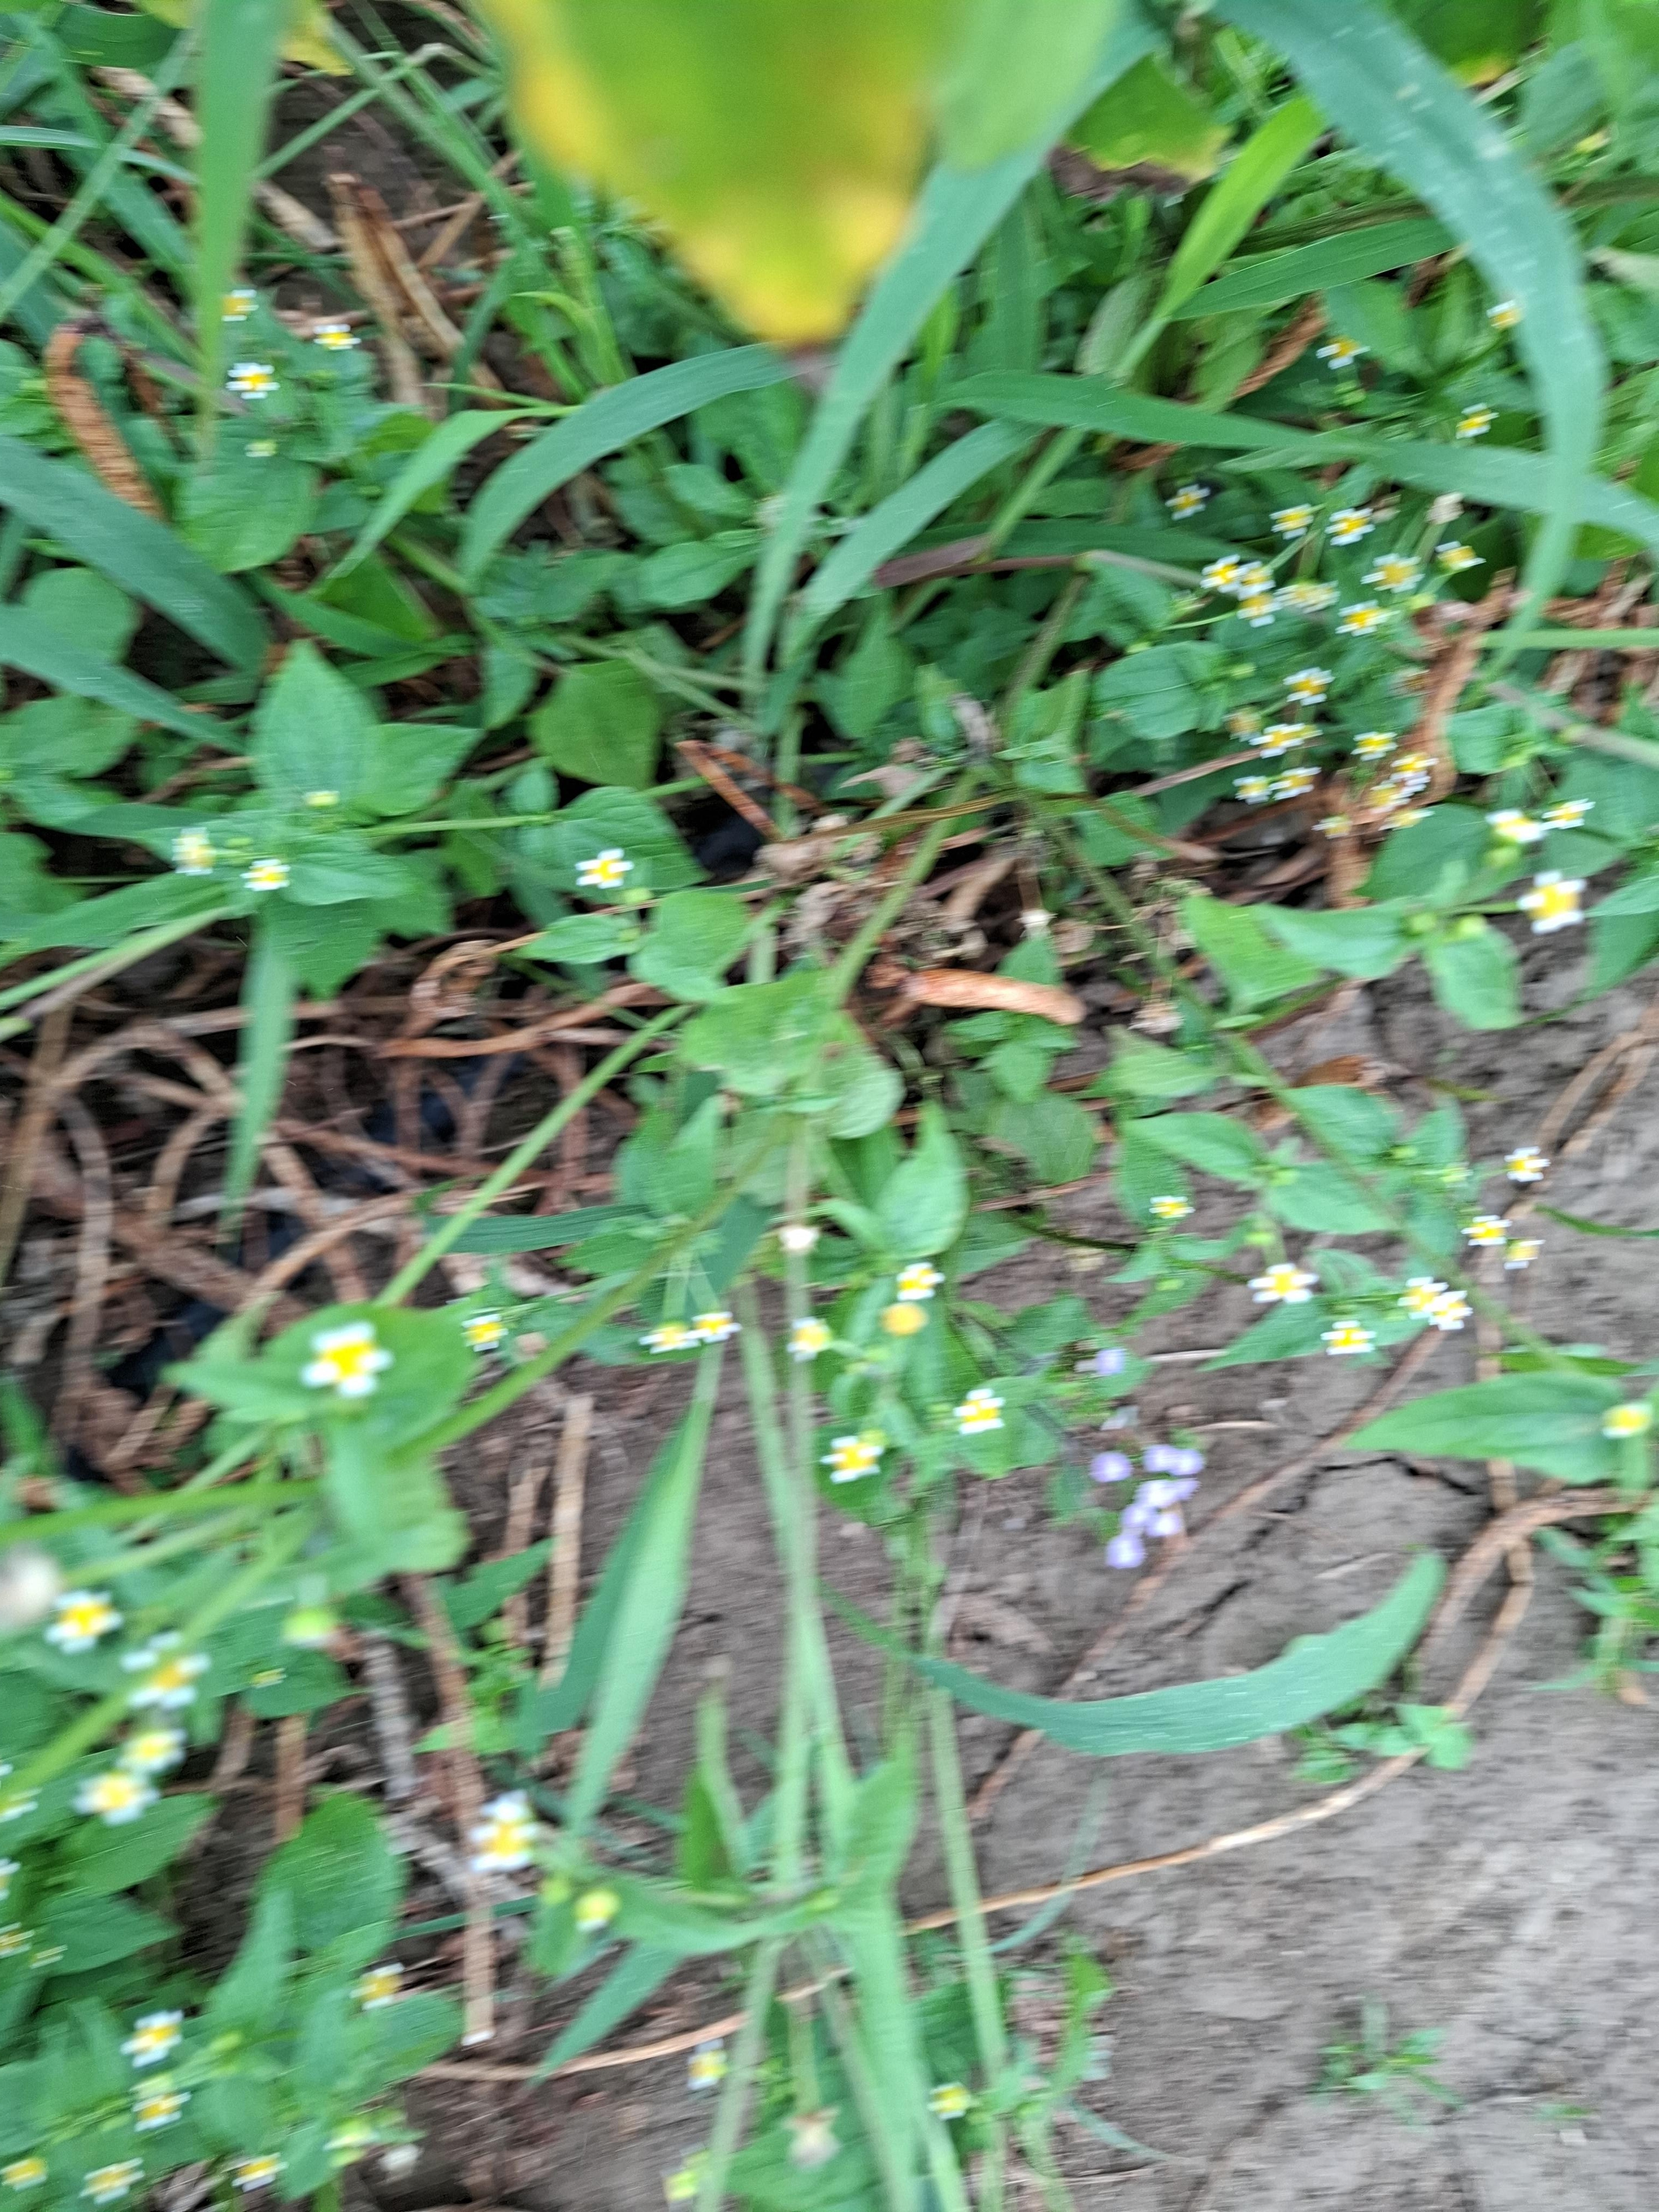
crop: cowpea
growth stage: development pod
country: Tanzania
